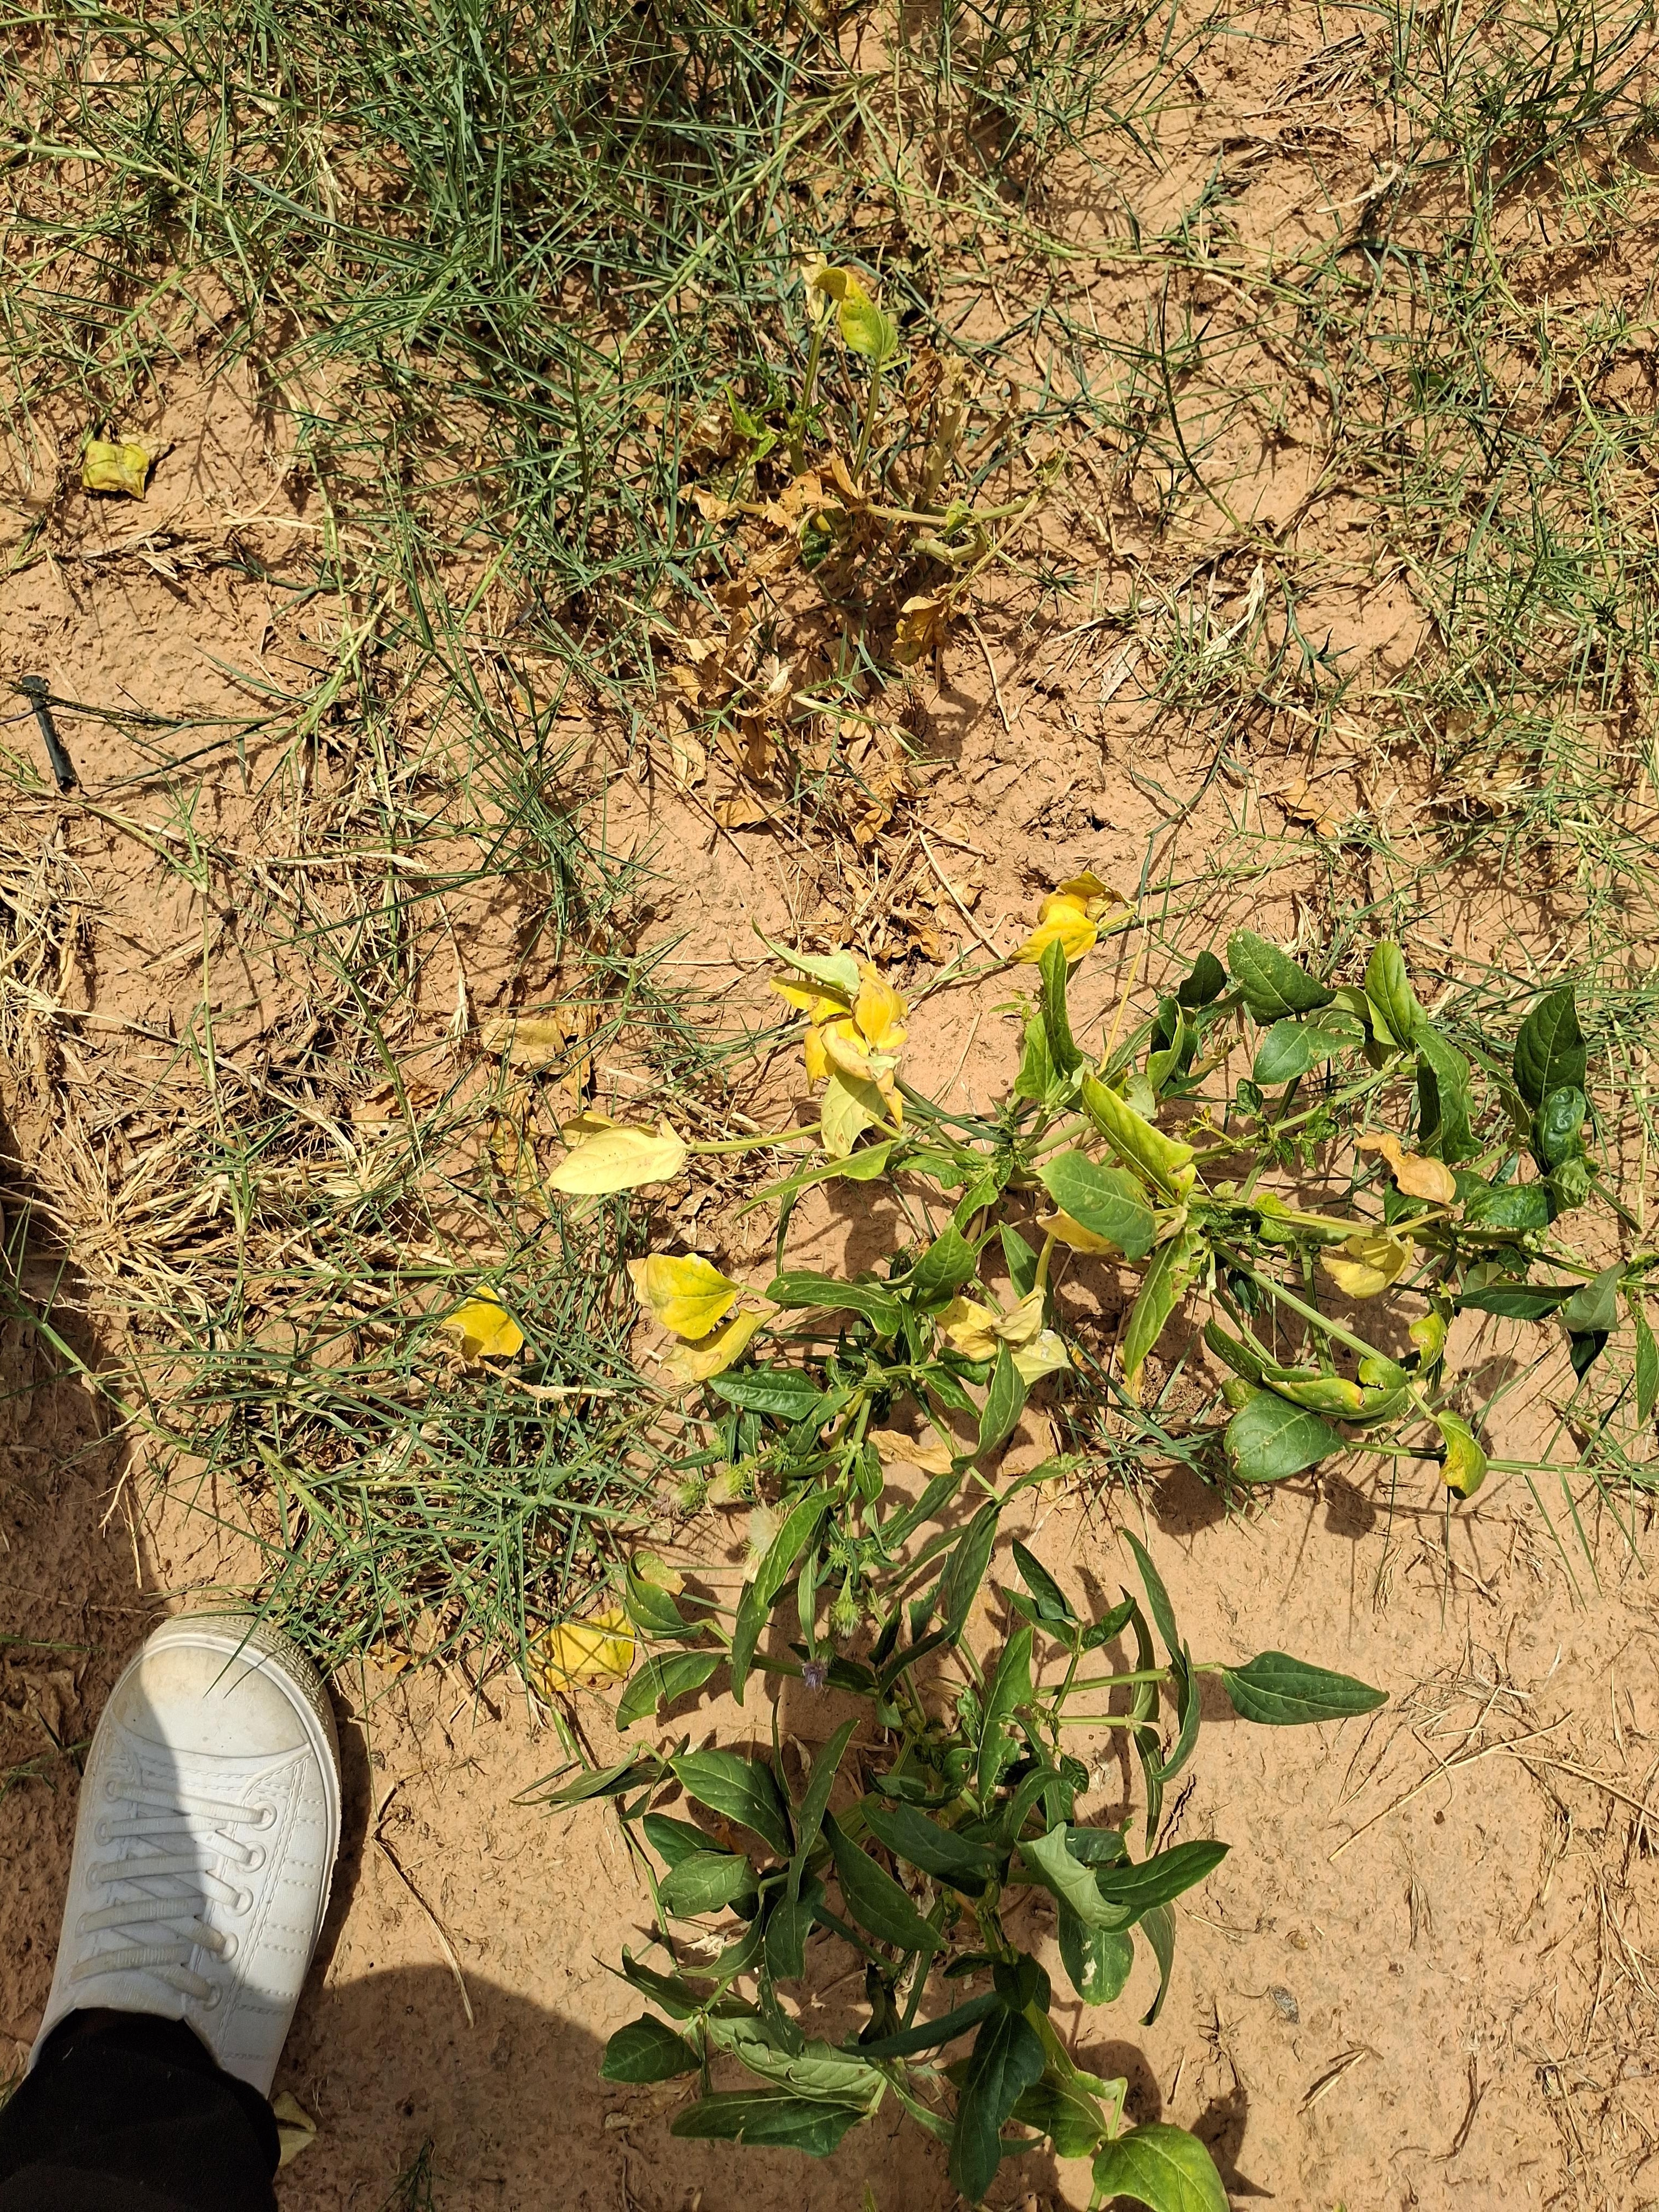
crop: cowpea
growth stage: harvest maturity
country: Nigeria
